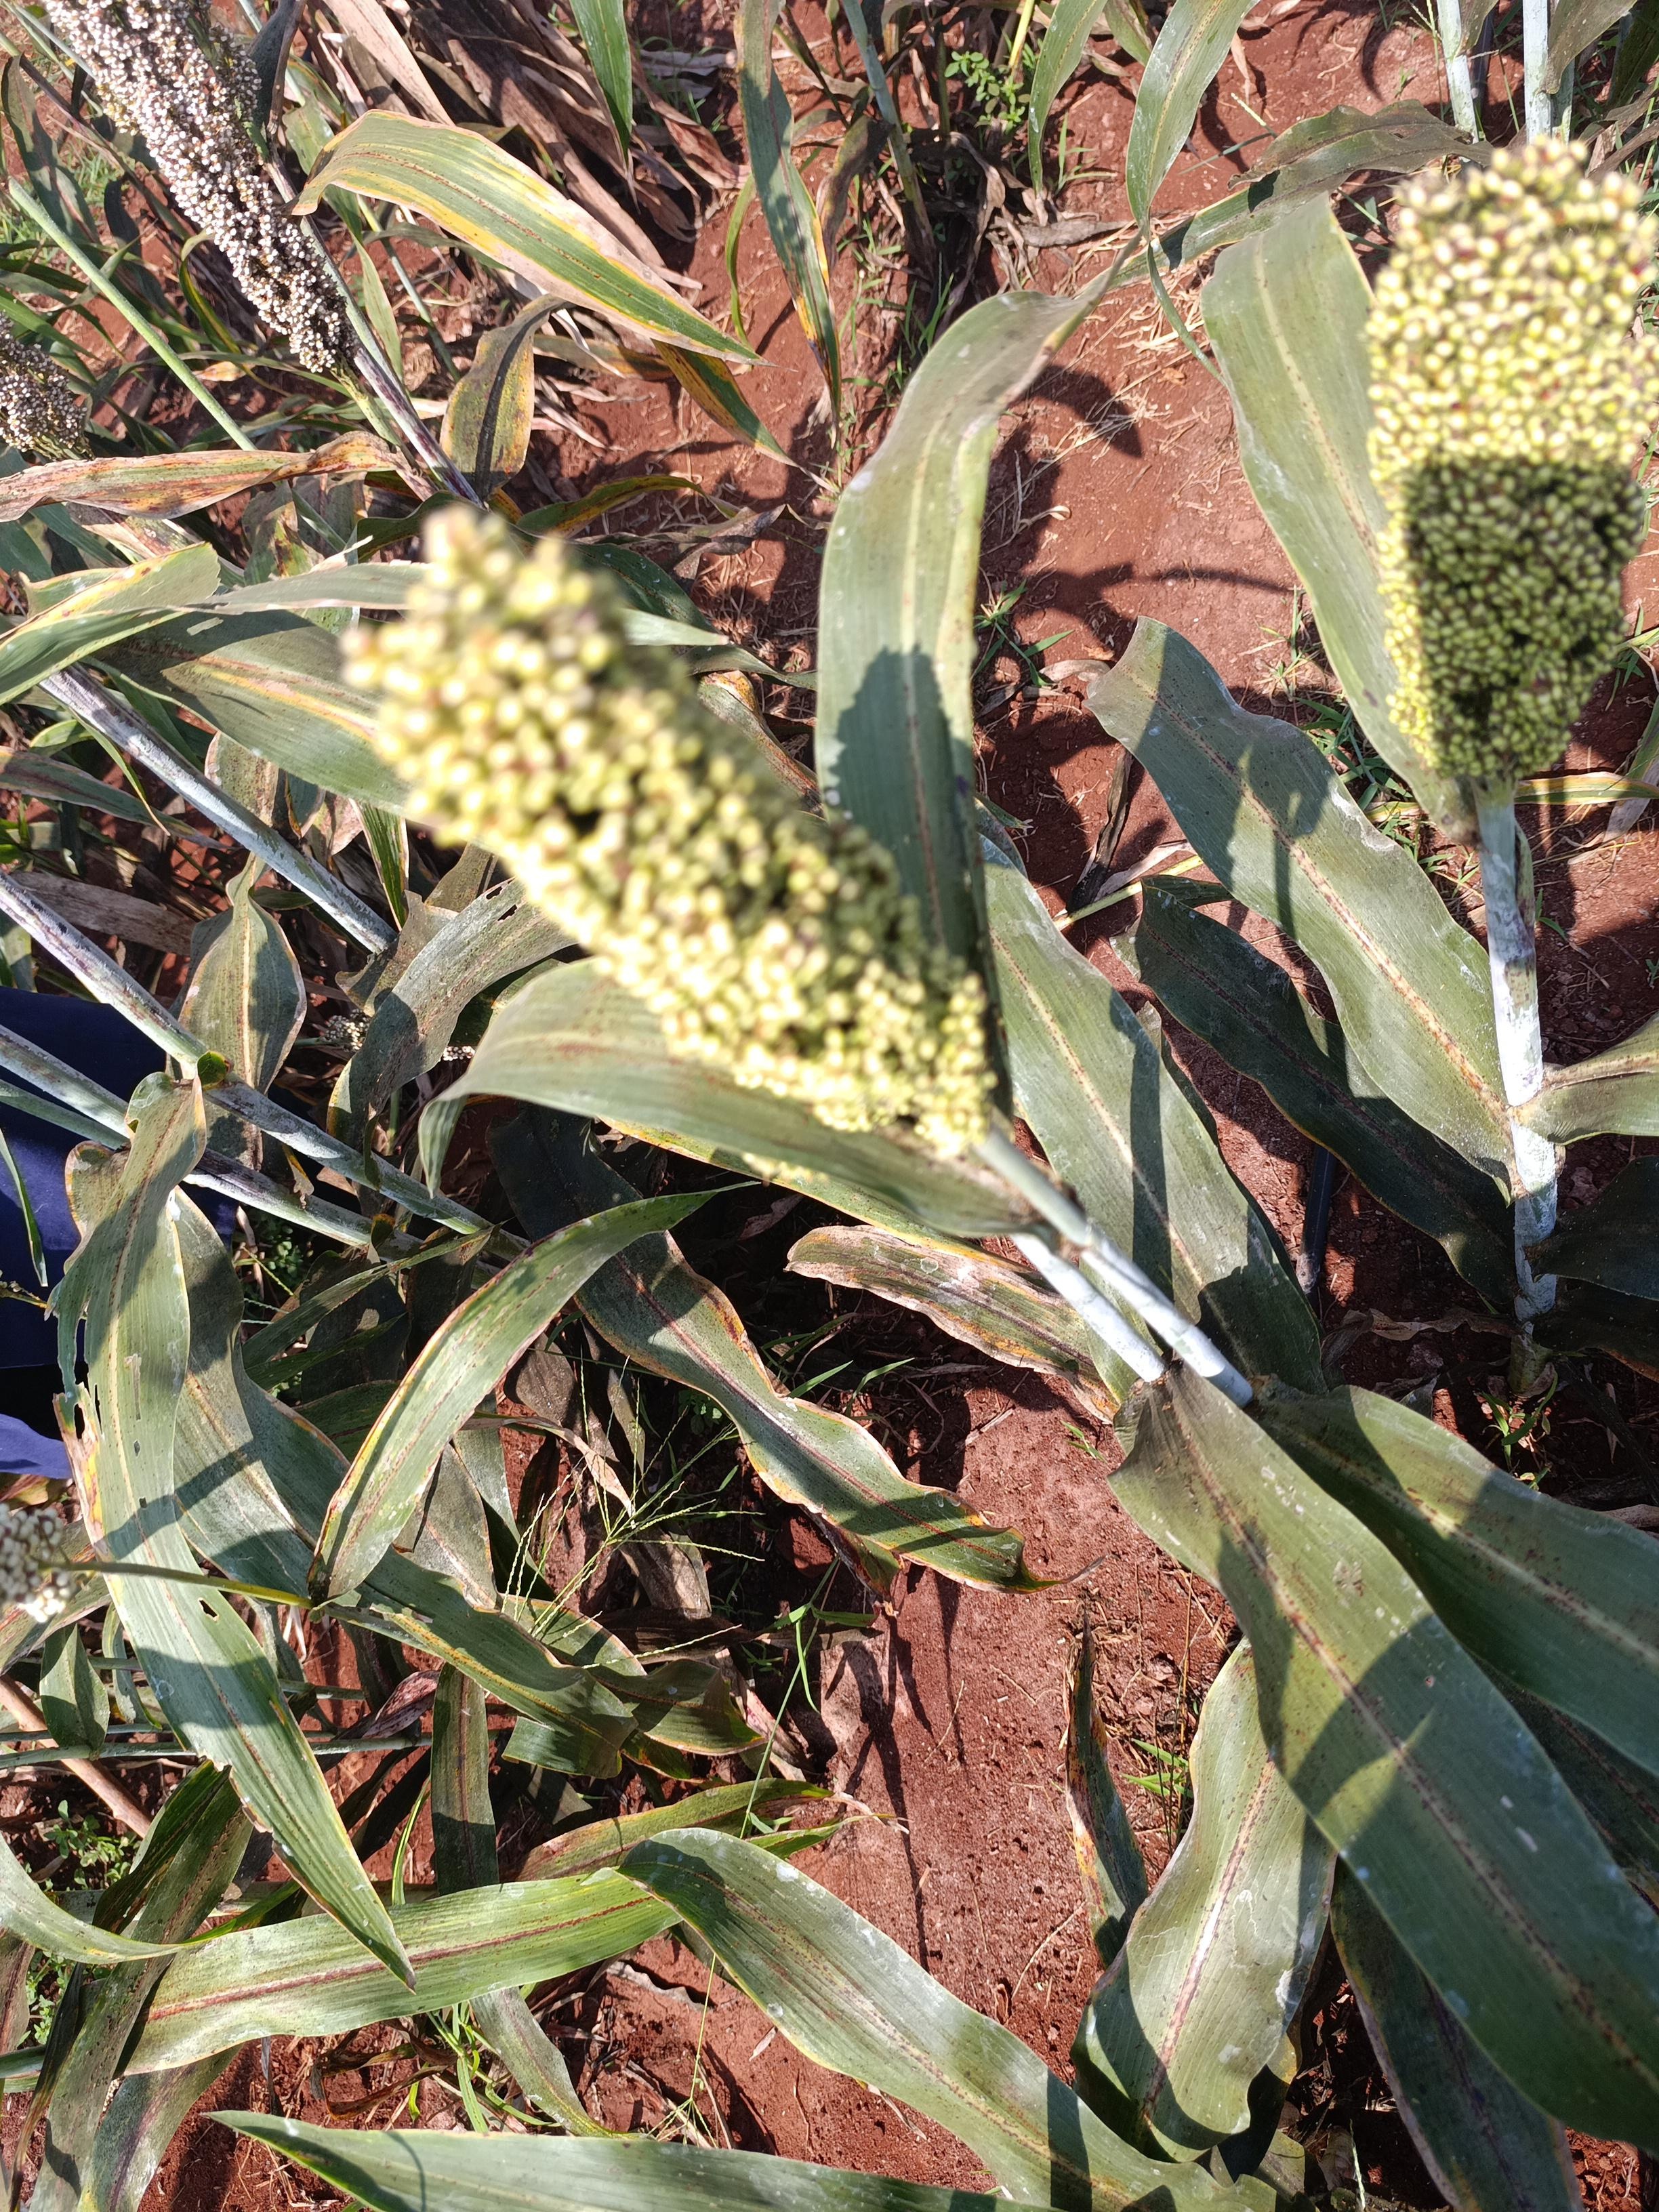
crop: sorghum
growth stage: filling grain
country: Kenya
